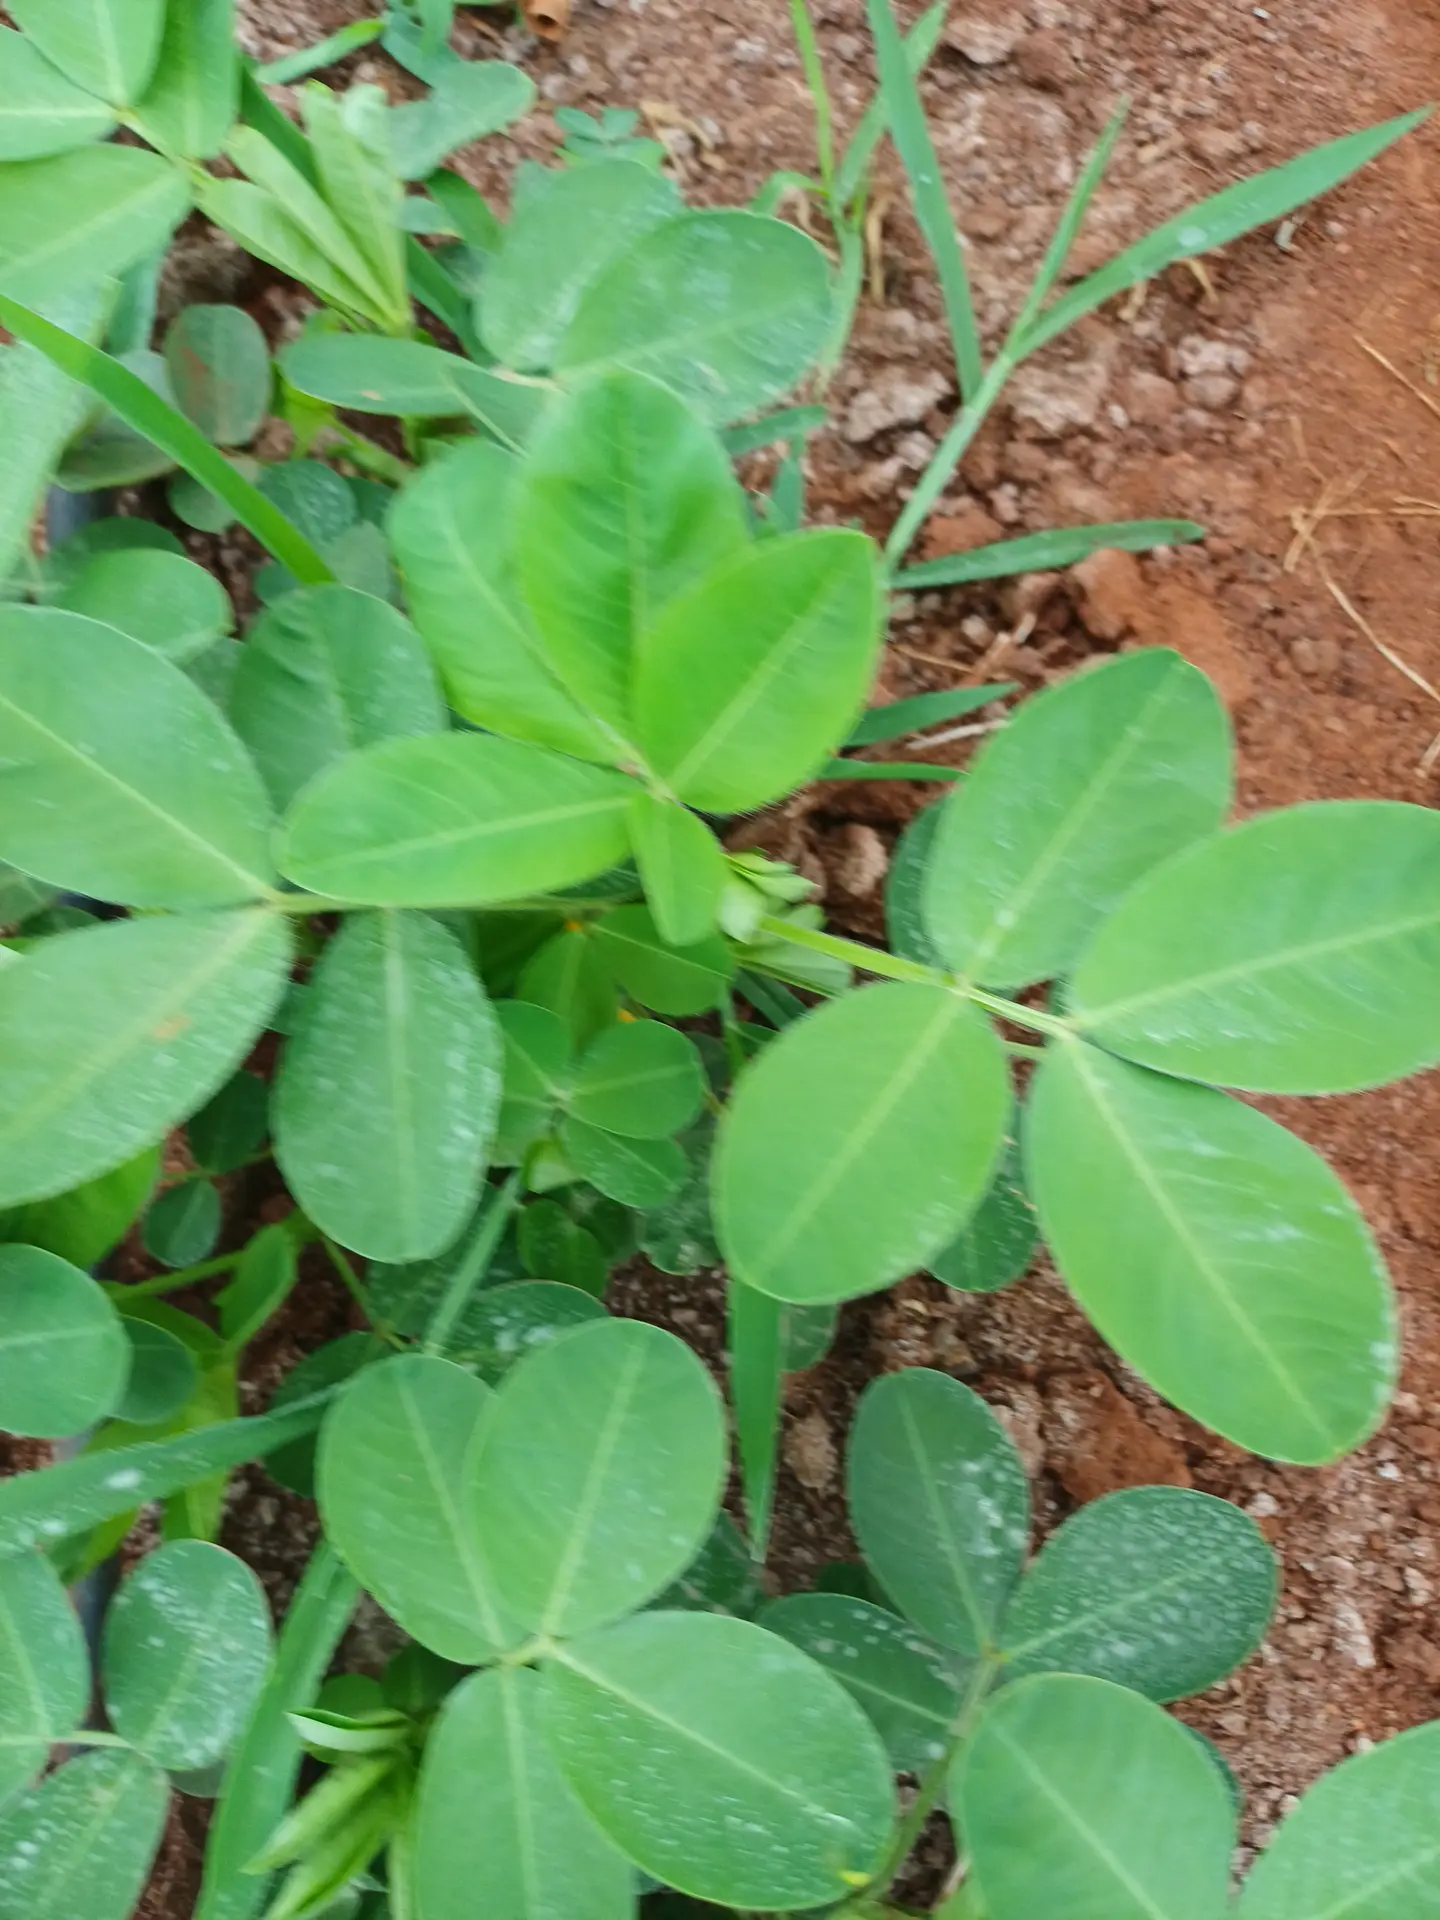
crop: groundnut
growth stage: flowering
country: Kenya
